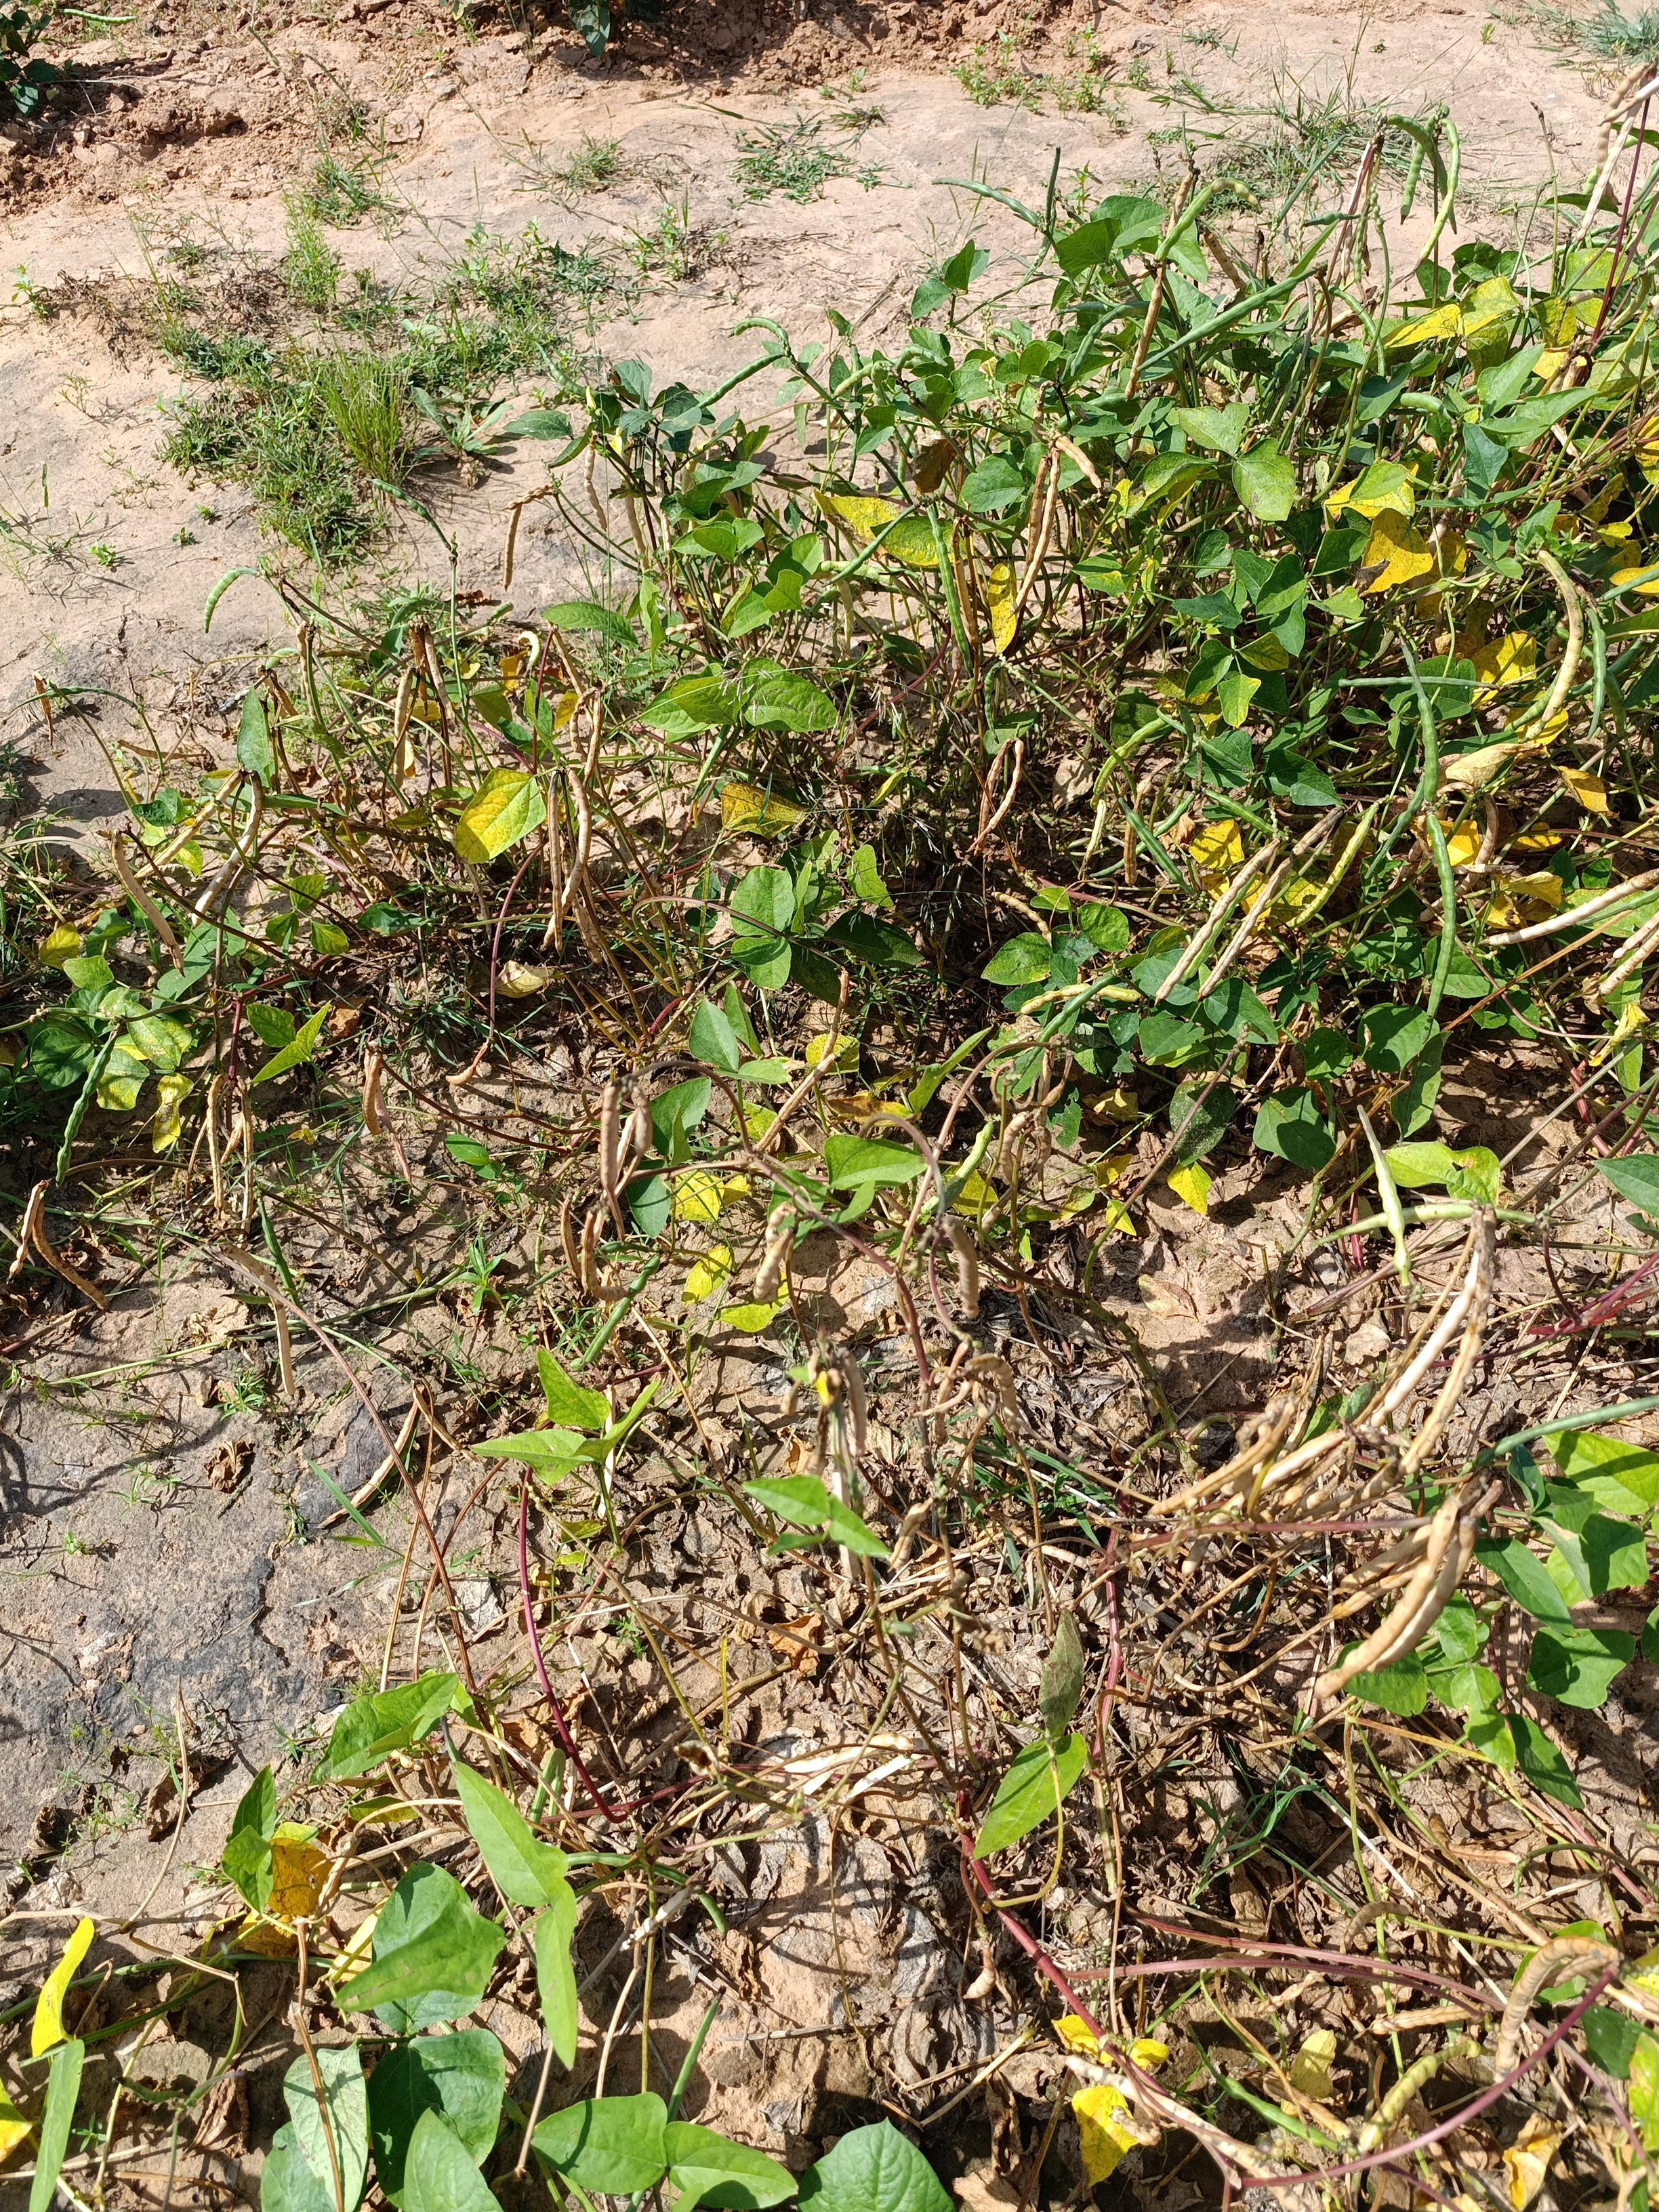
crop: cowpea
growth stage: maturity
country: Nigeria
